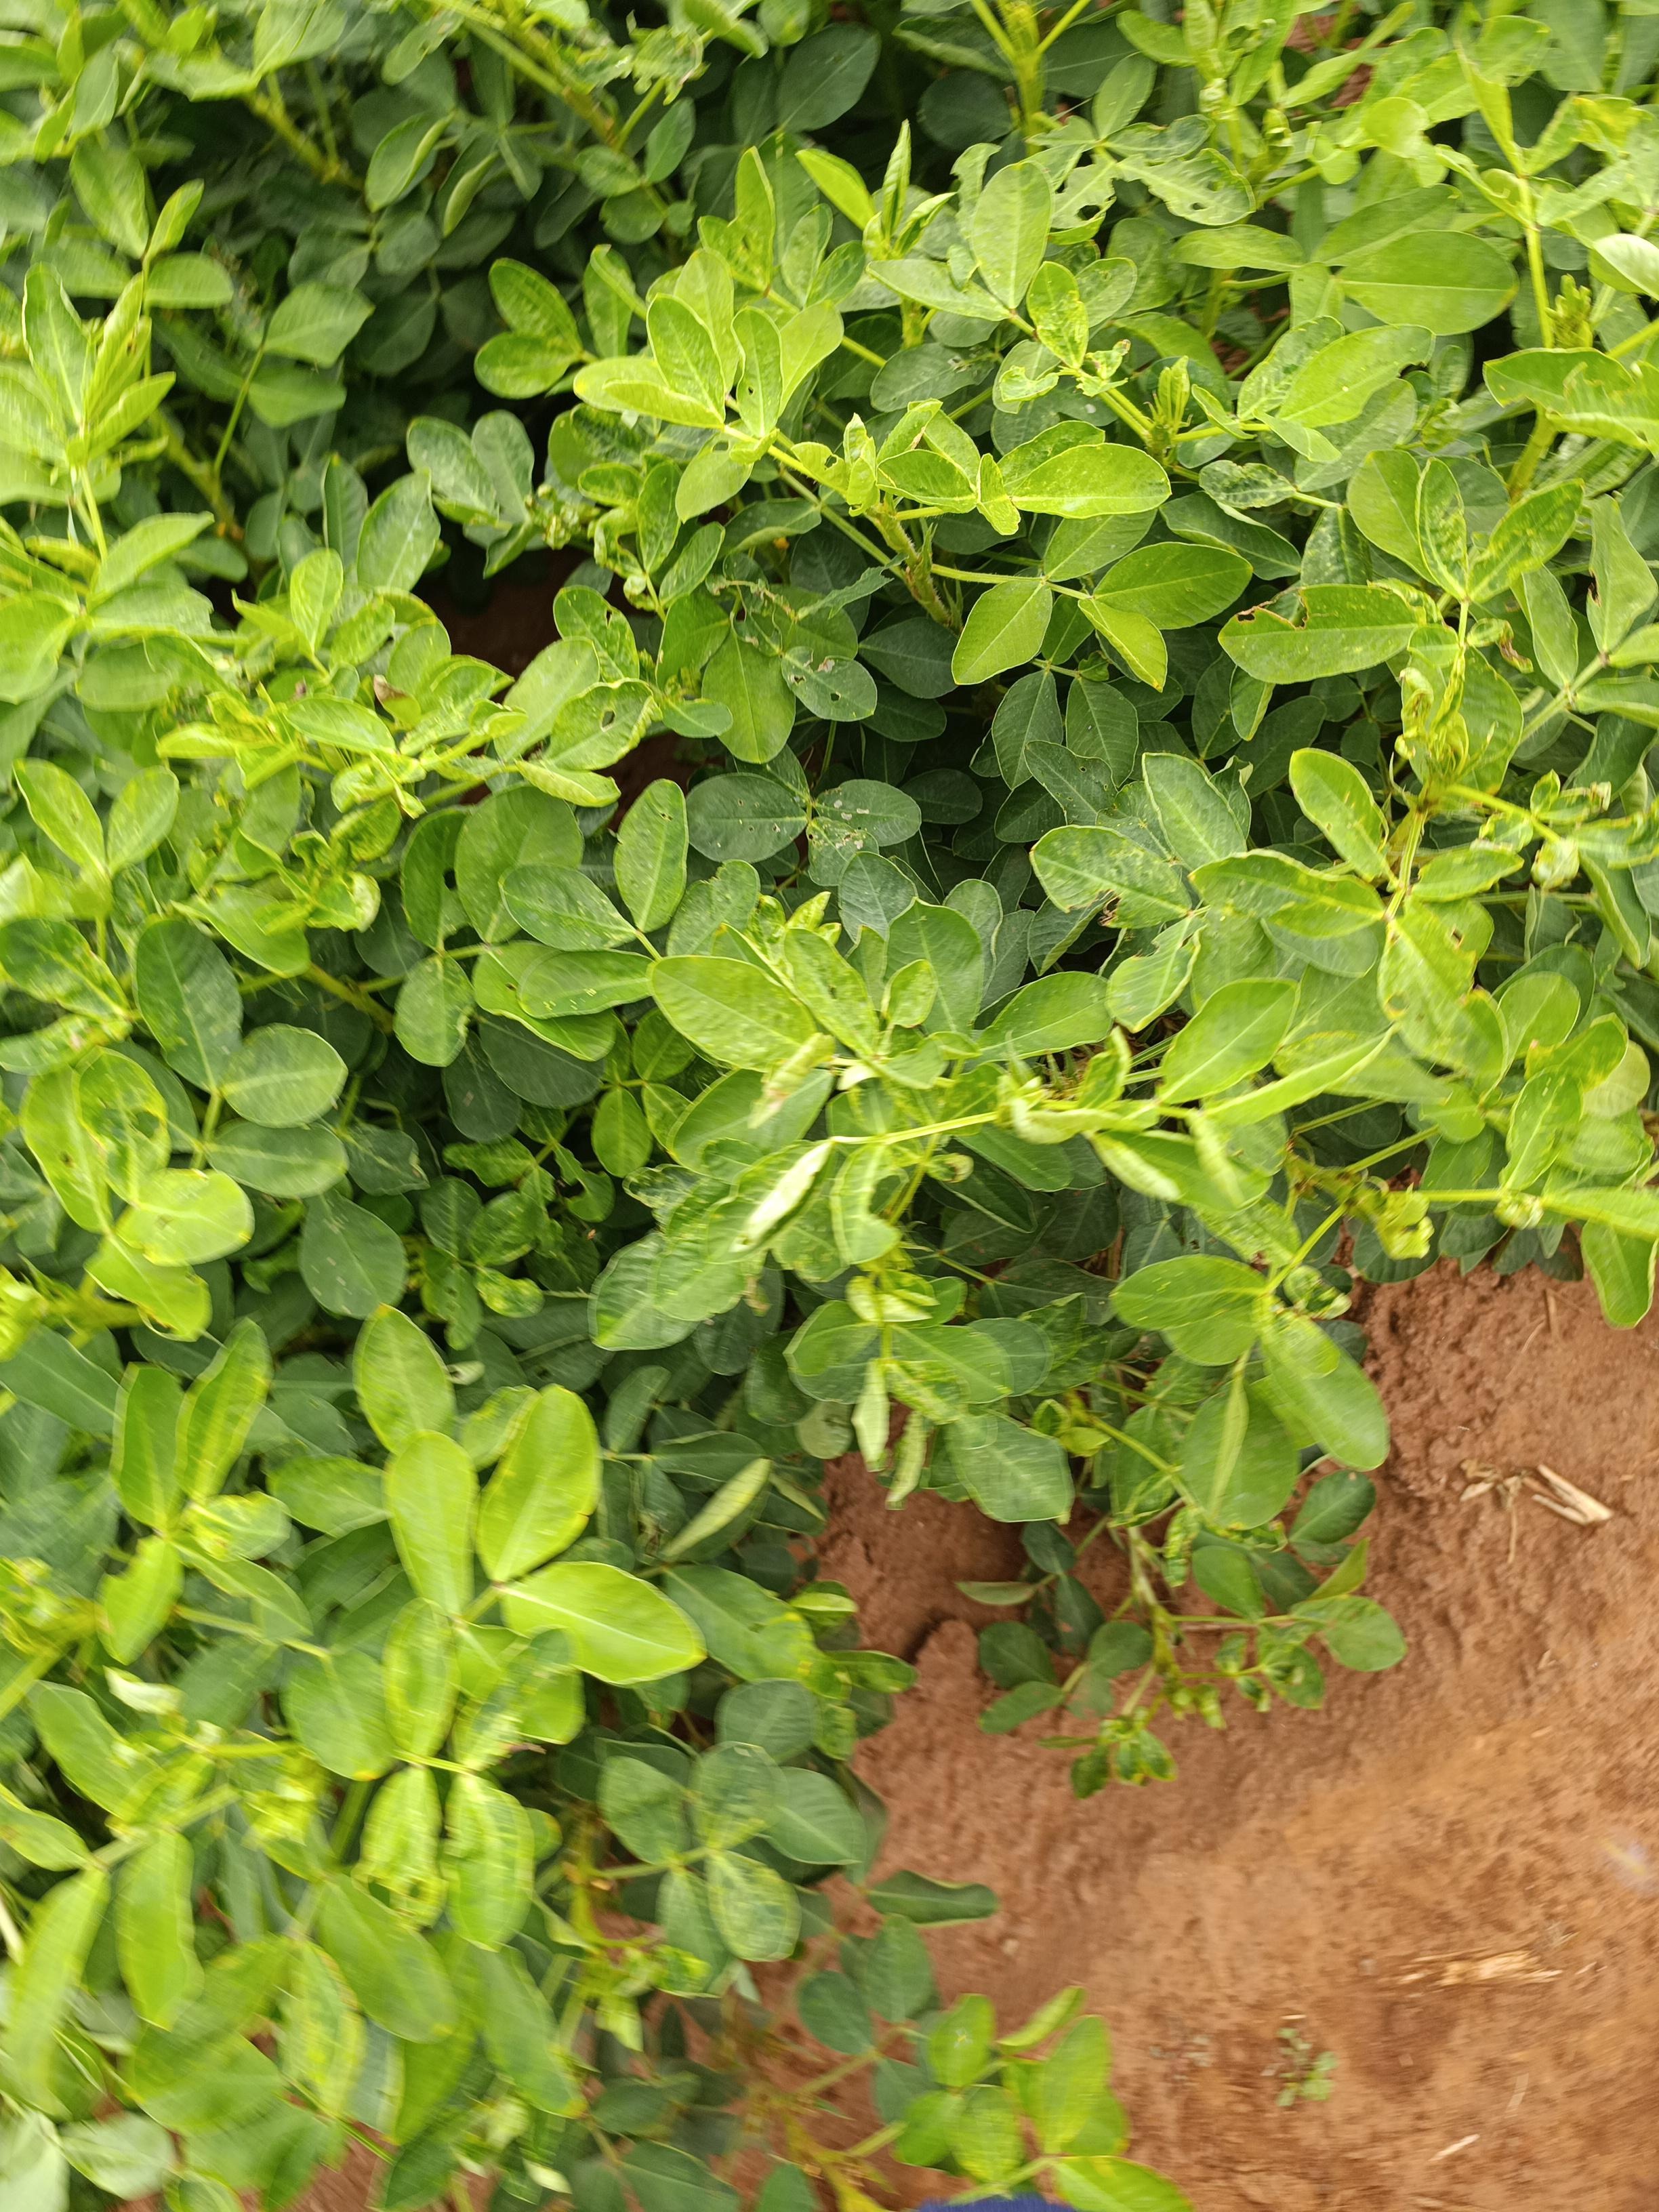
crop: groundnut
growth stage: pegging
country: Kenya
